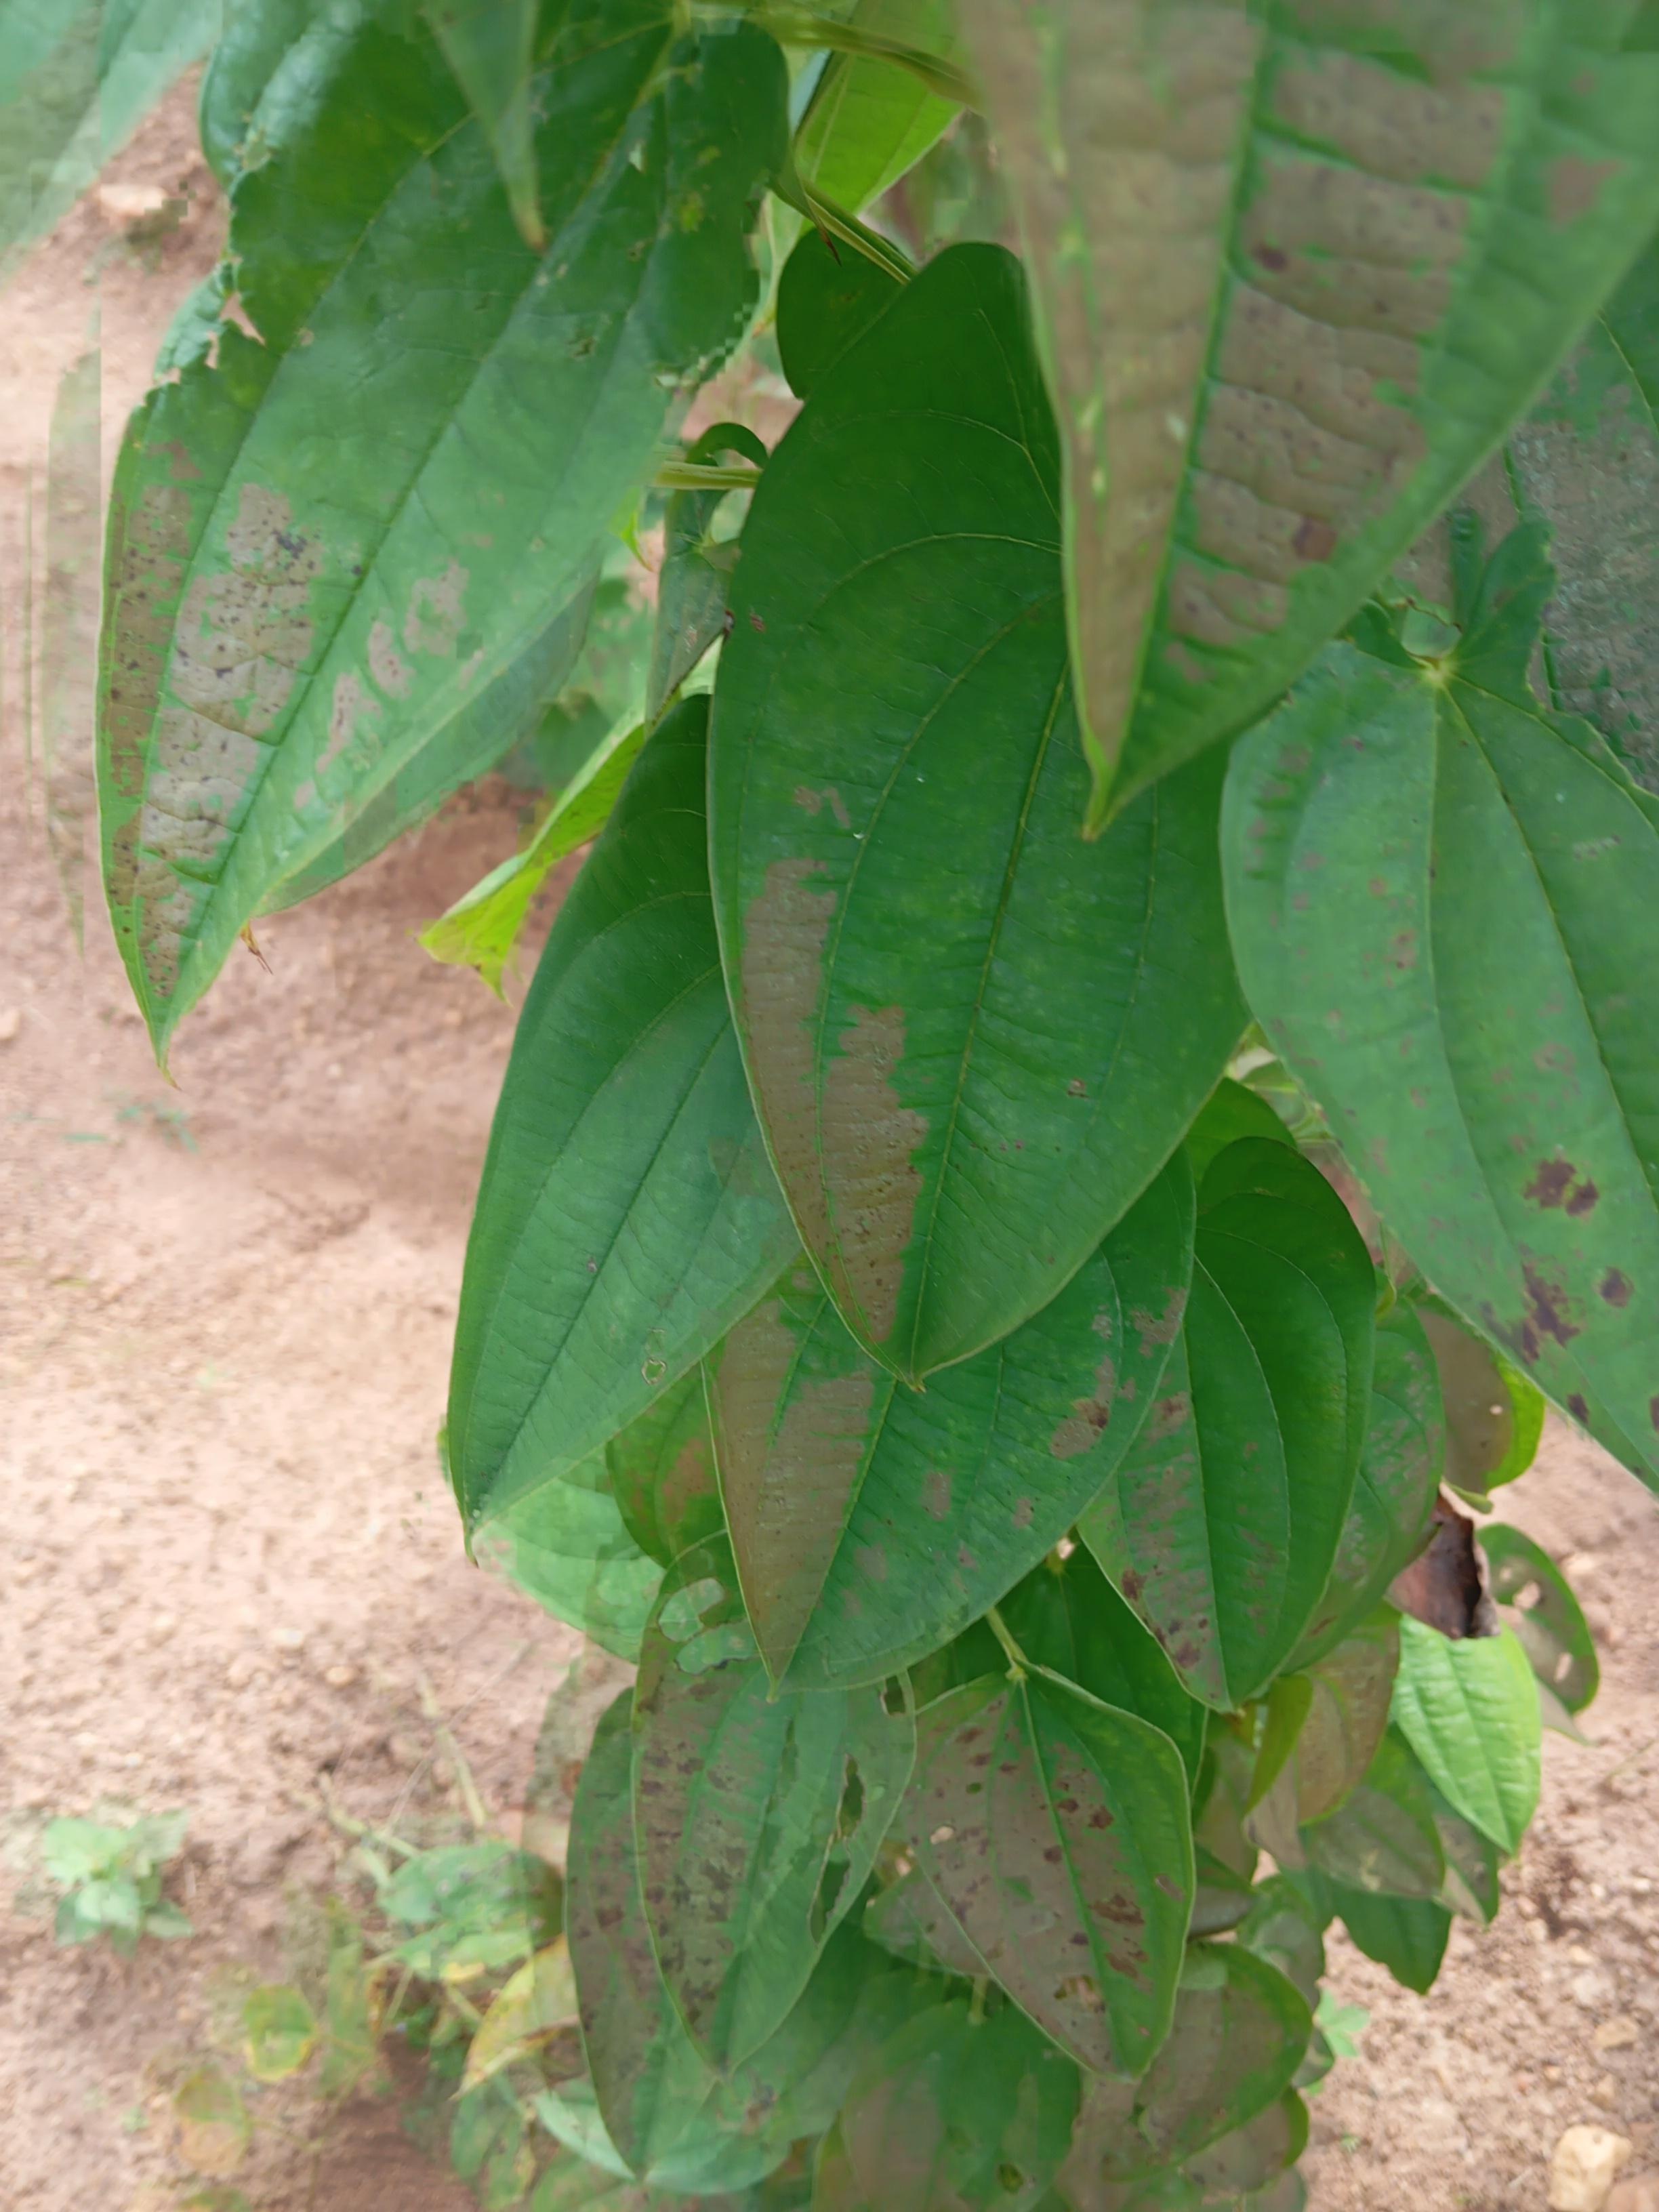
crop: yam
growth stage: sprouting emergence
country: Nigeria
